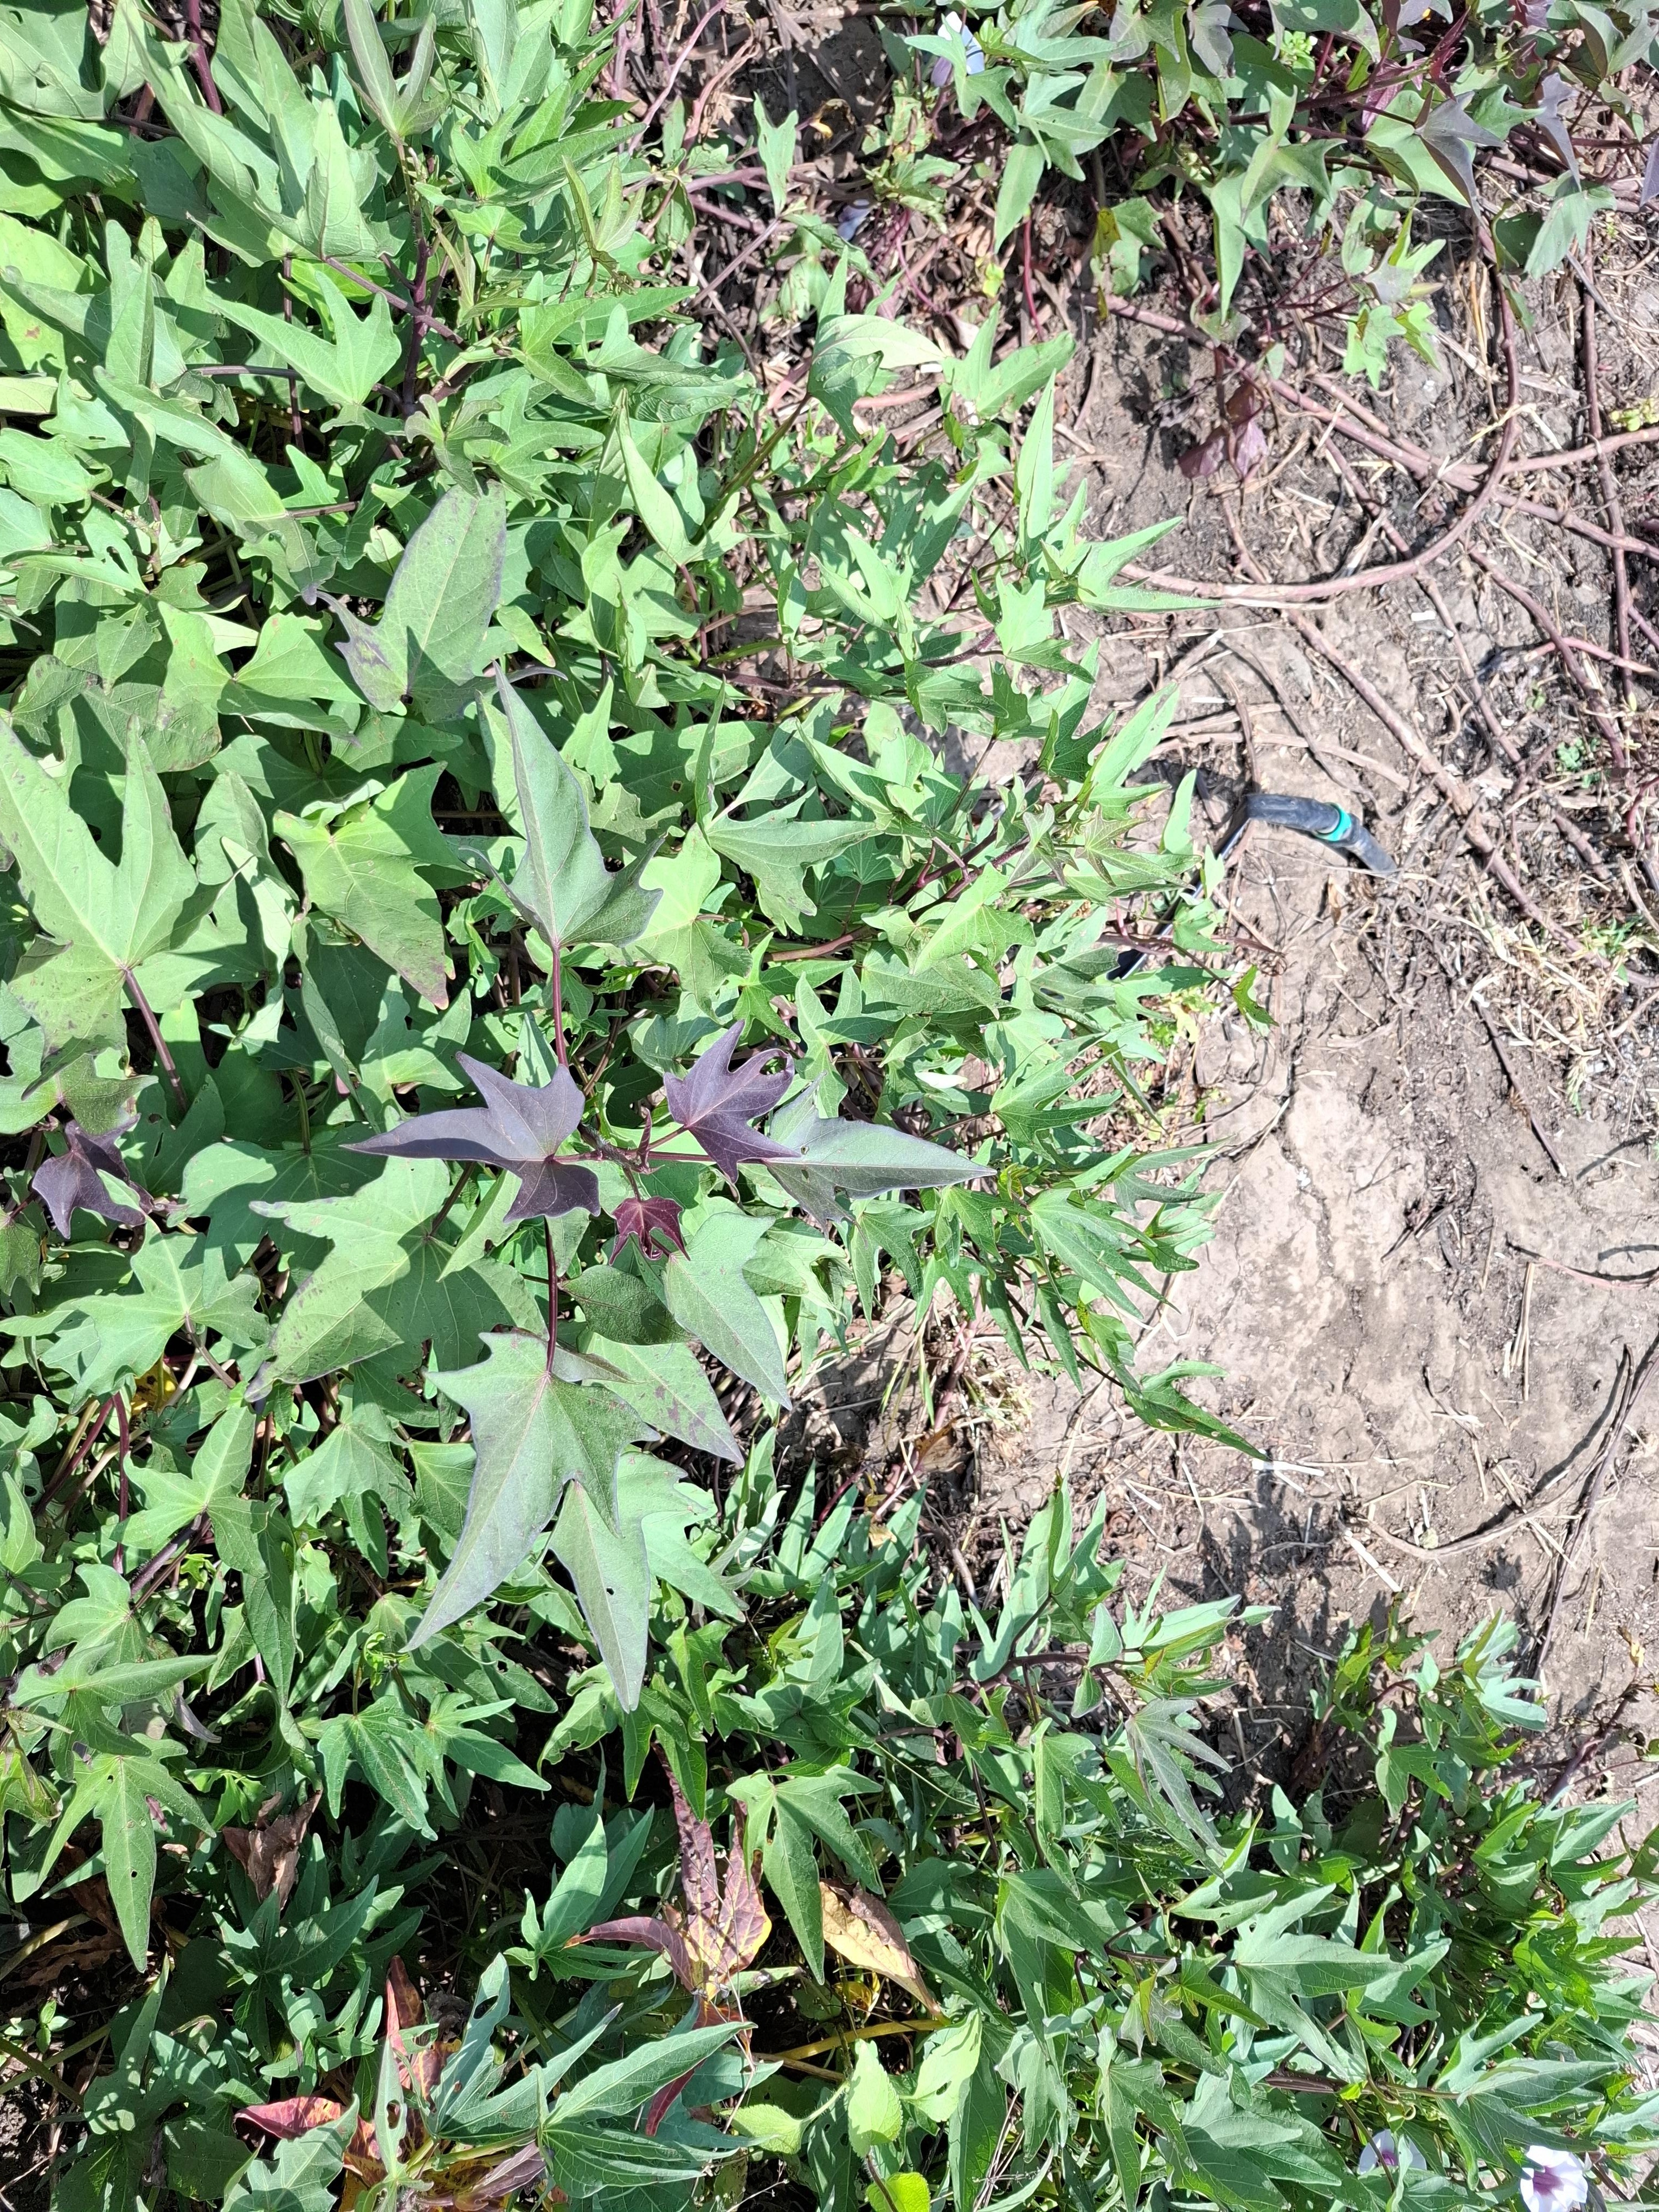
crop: sweet potato
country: Tanzania
